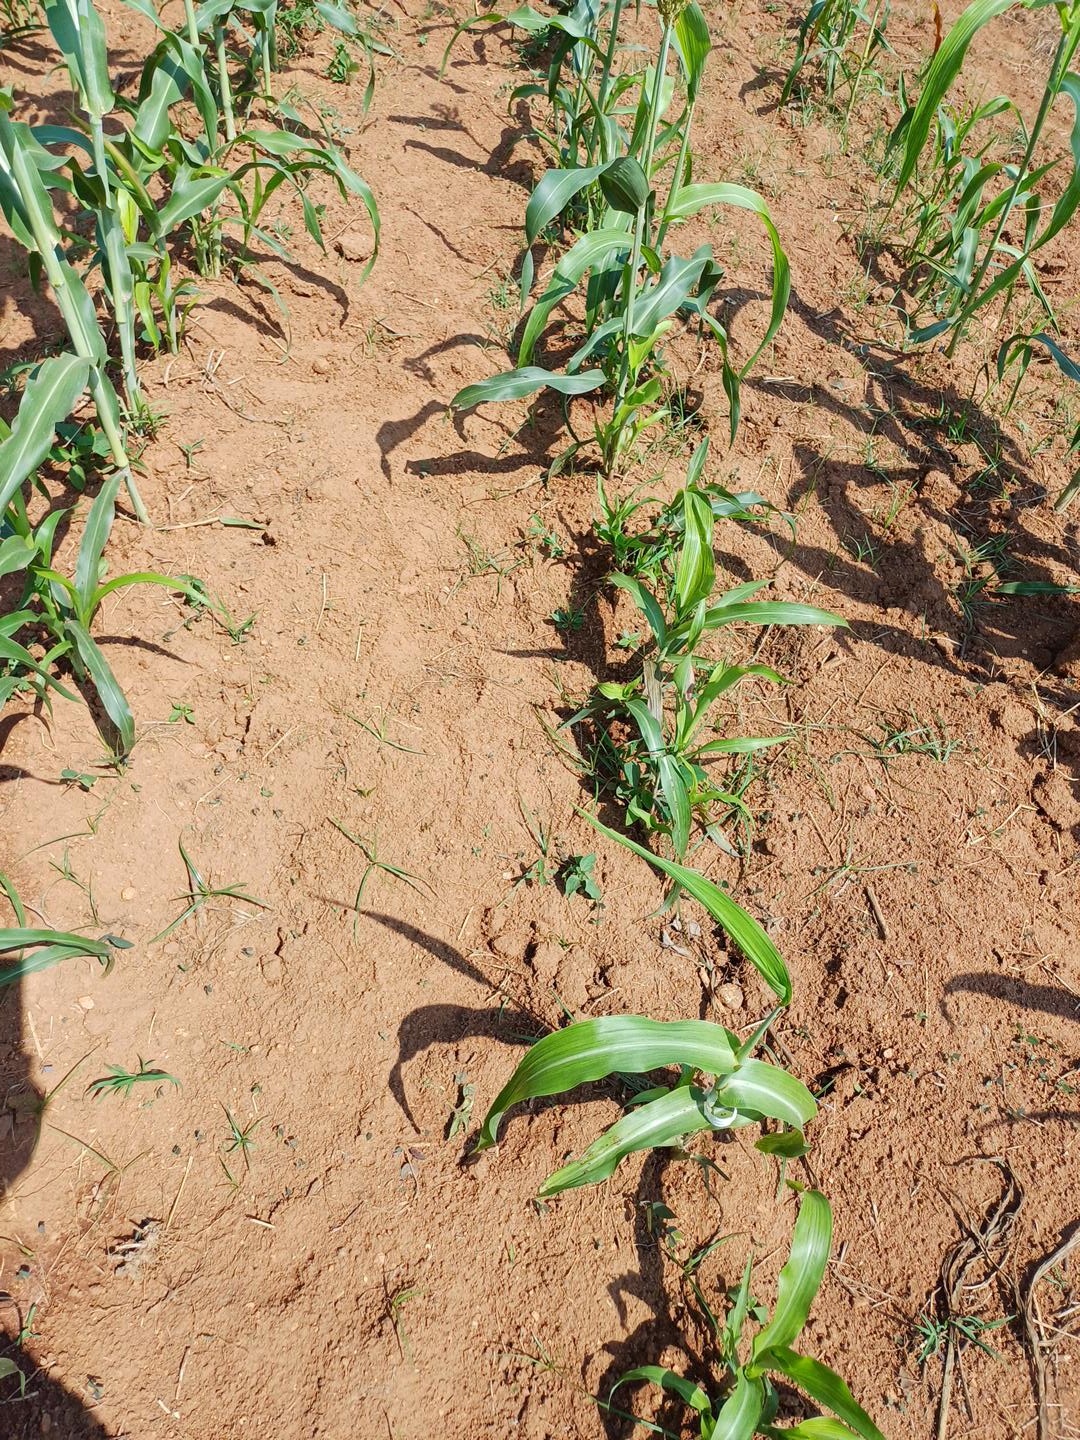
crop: sorghum
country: Kenya
